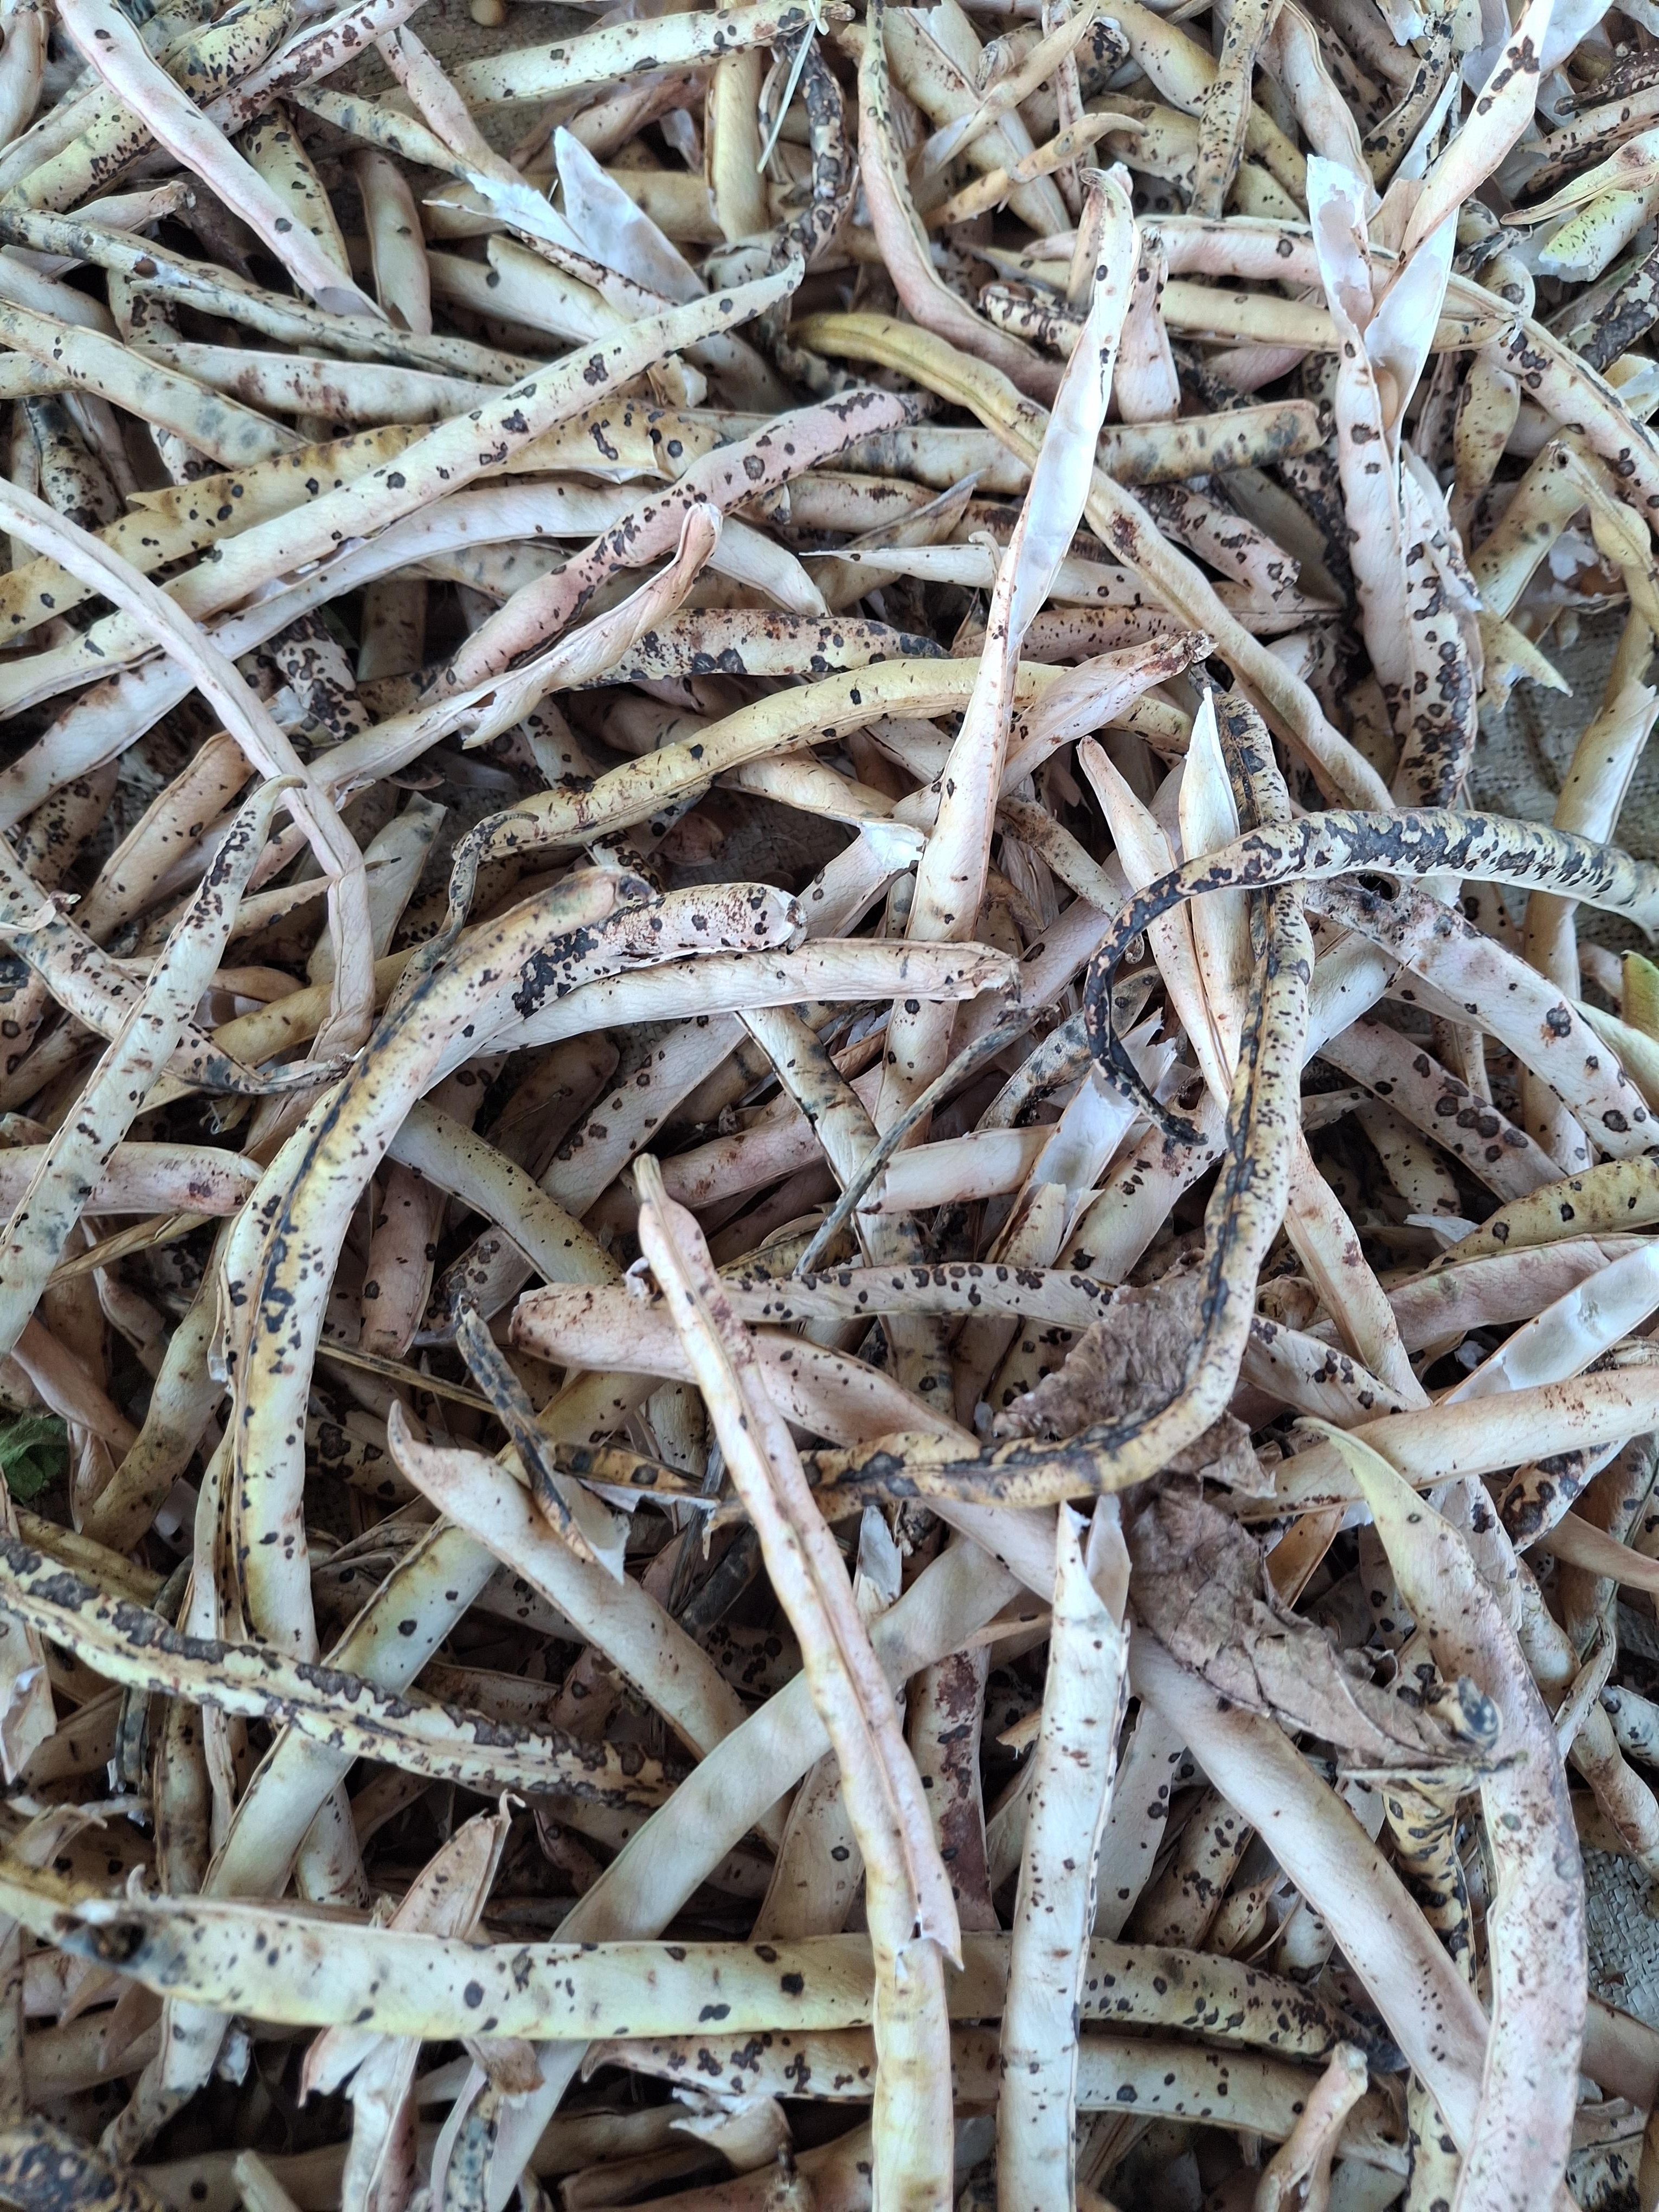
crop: cowpea
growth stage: harvest
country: Nigeria
